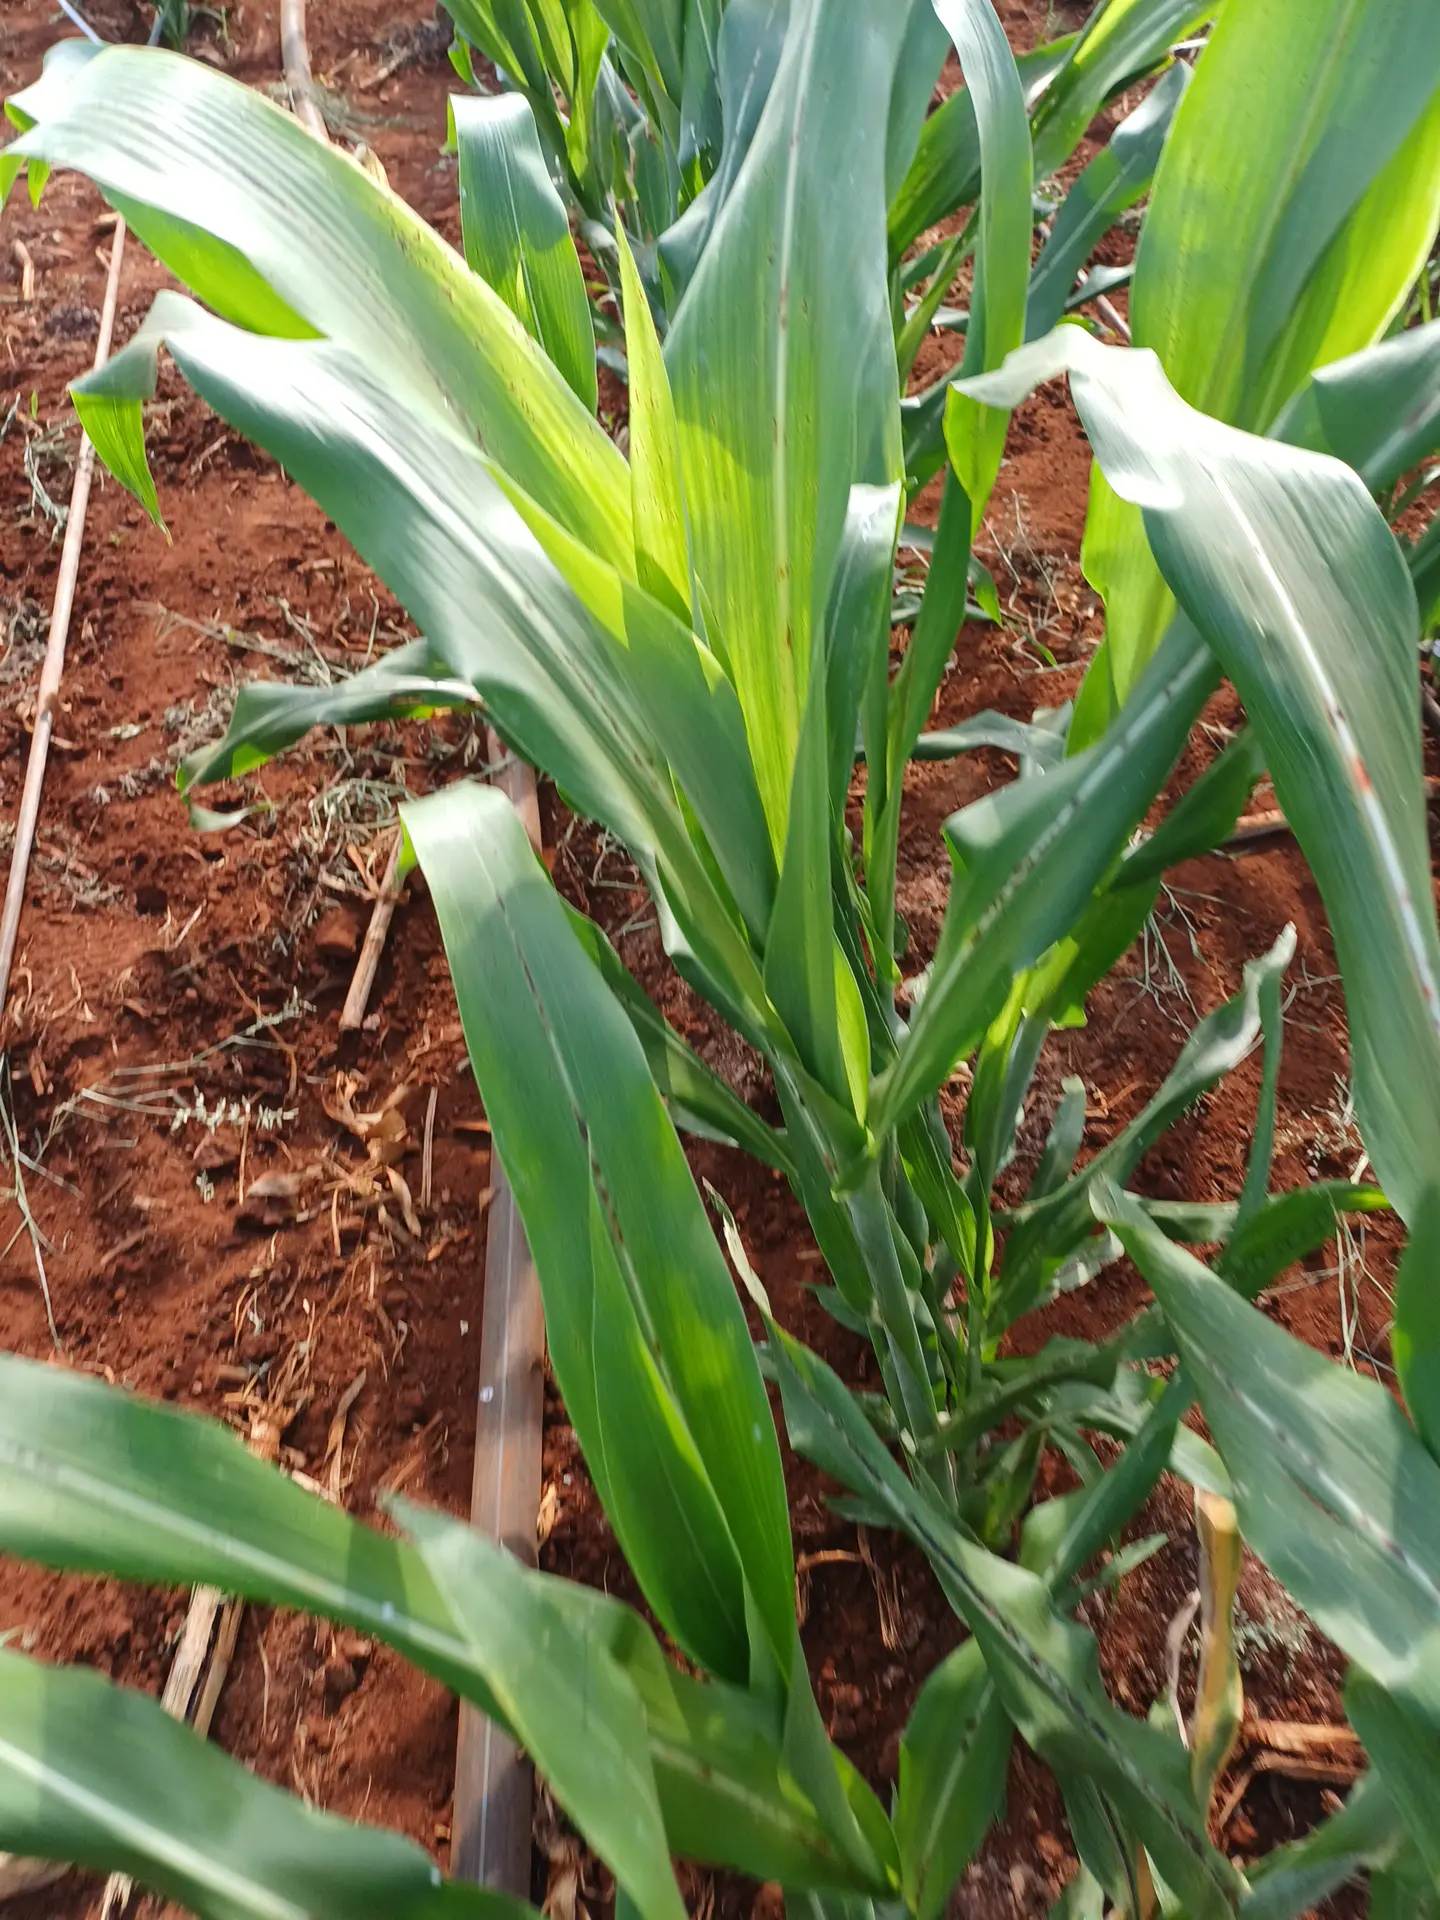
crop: sorghum
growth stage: vegetative
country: Kenya
